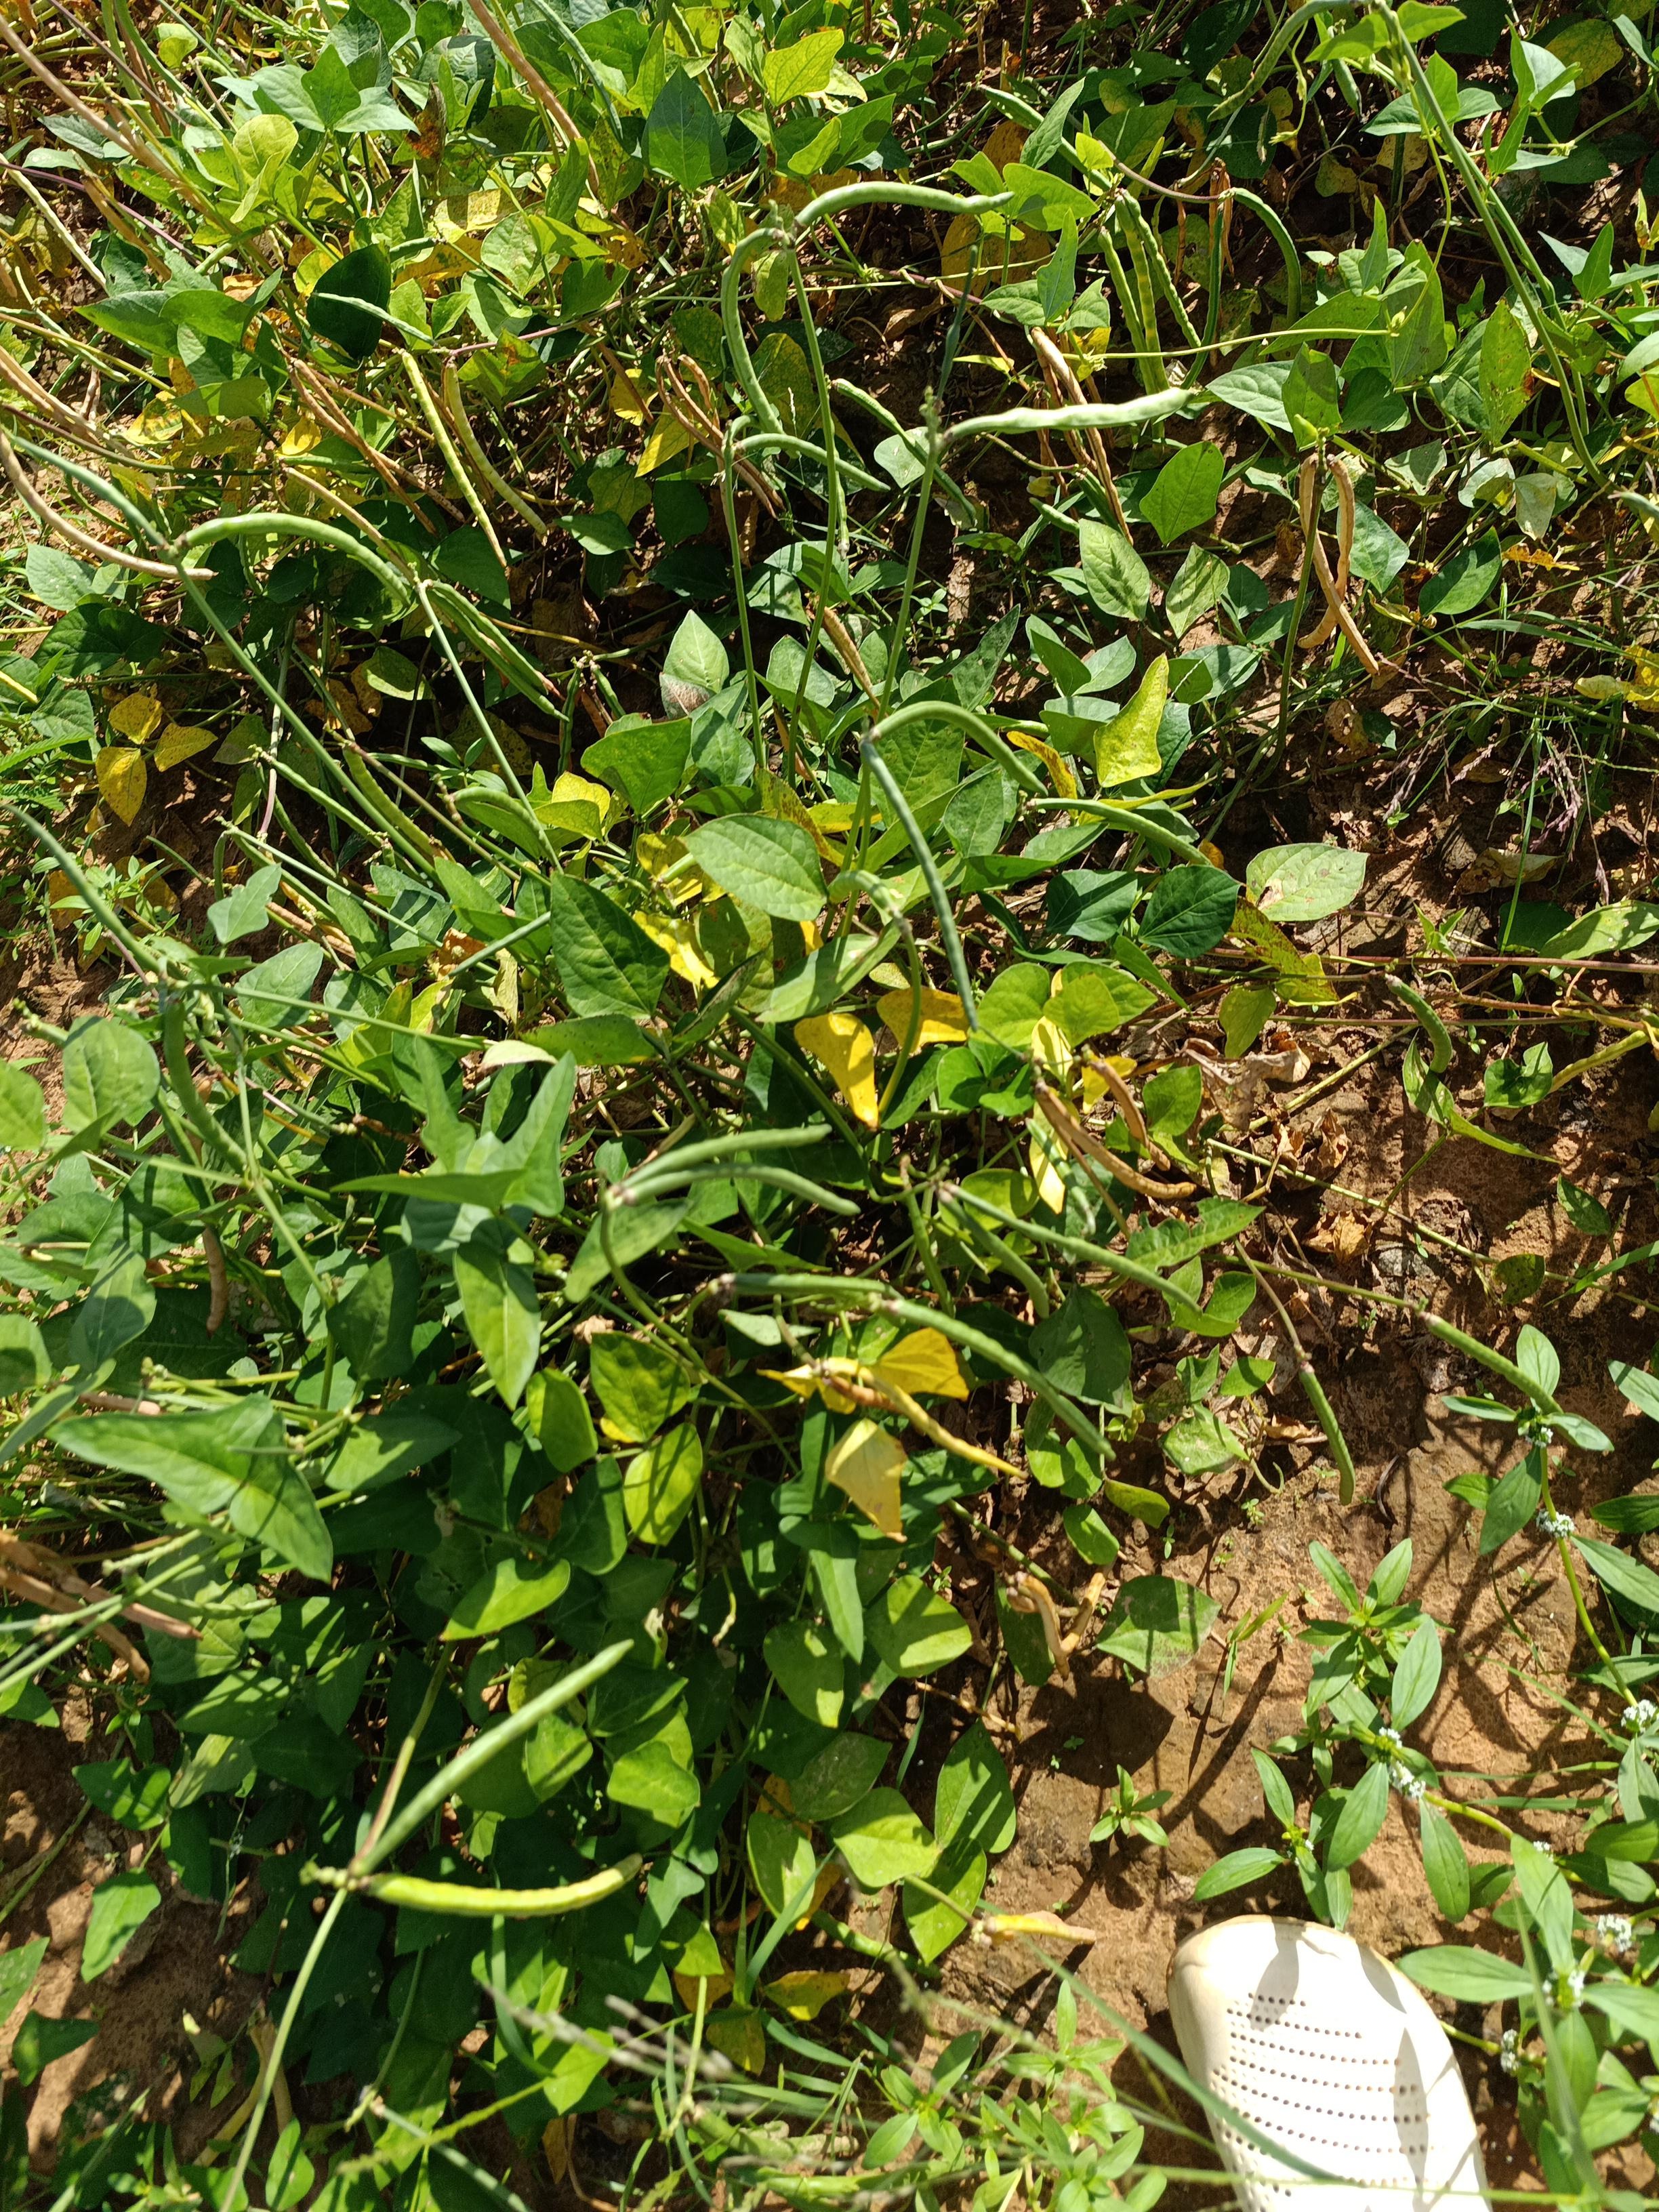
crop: cowpea
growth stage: maturity
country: Nigeria
